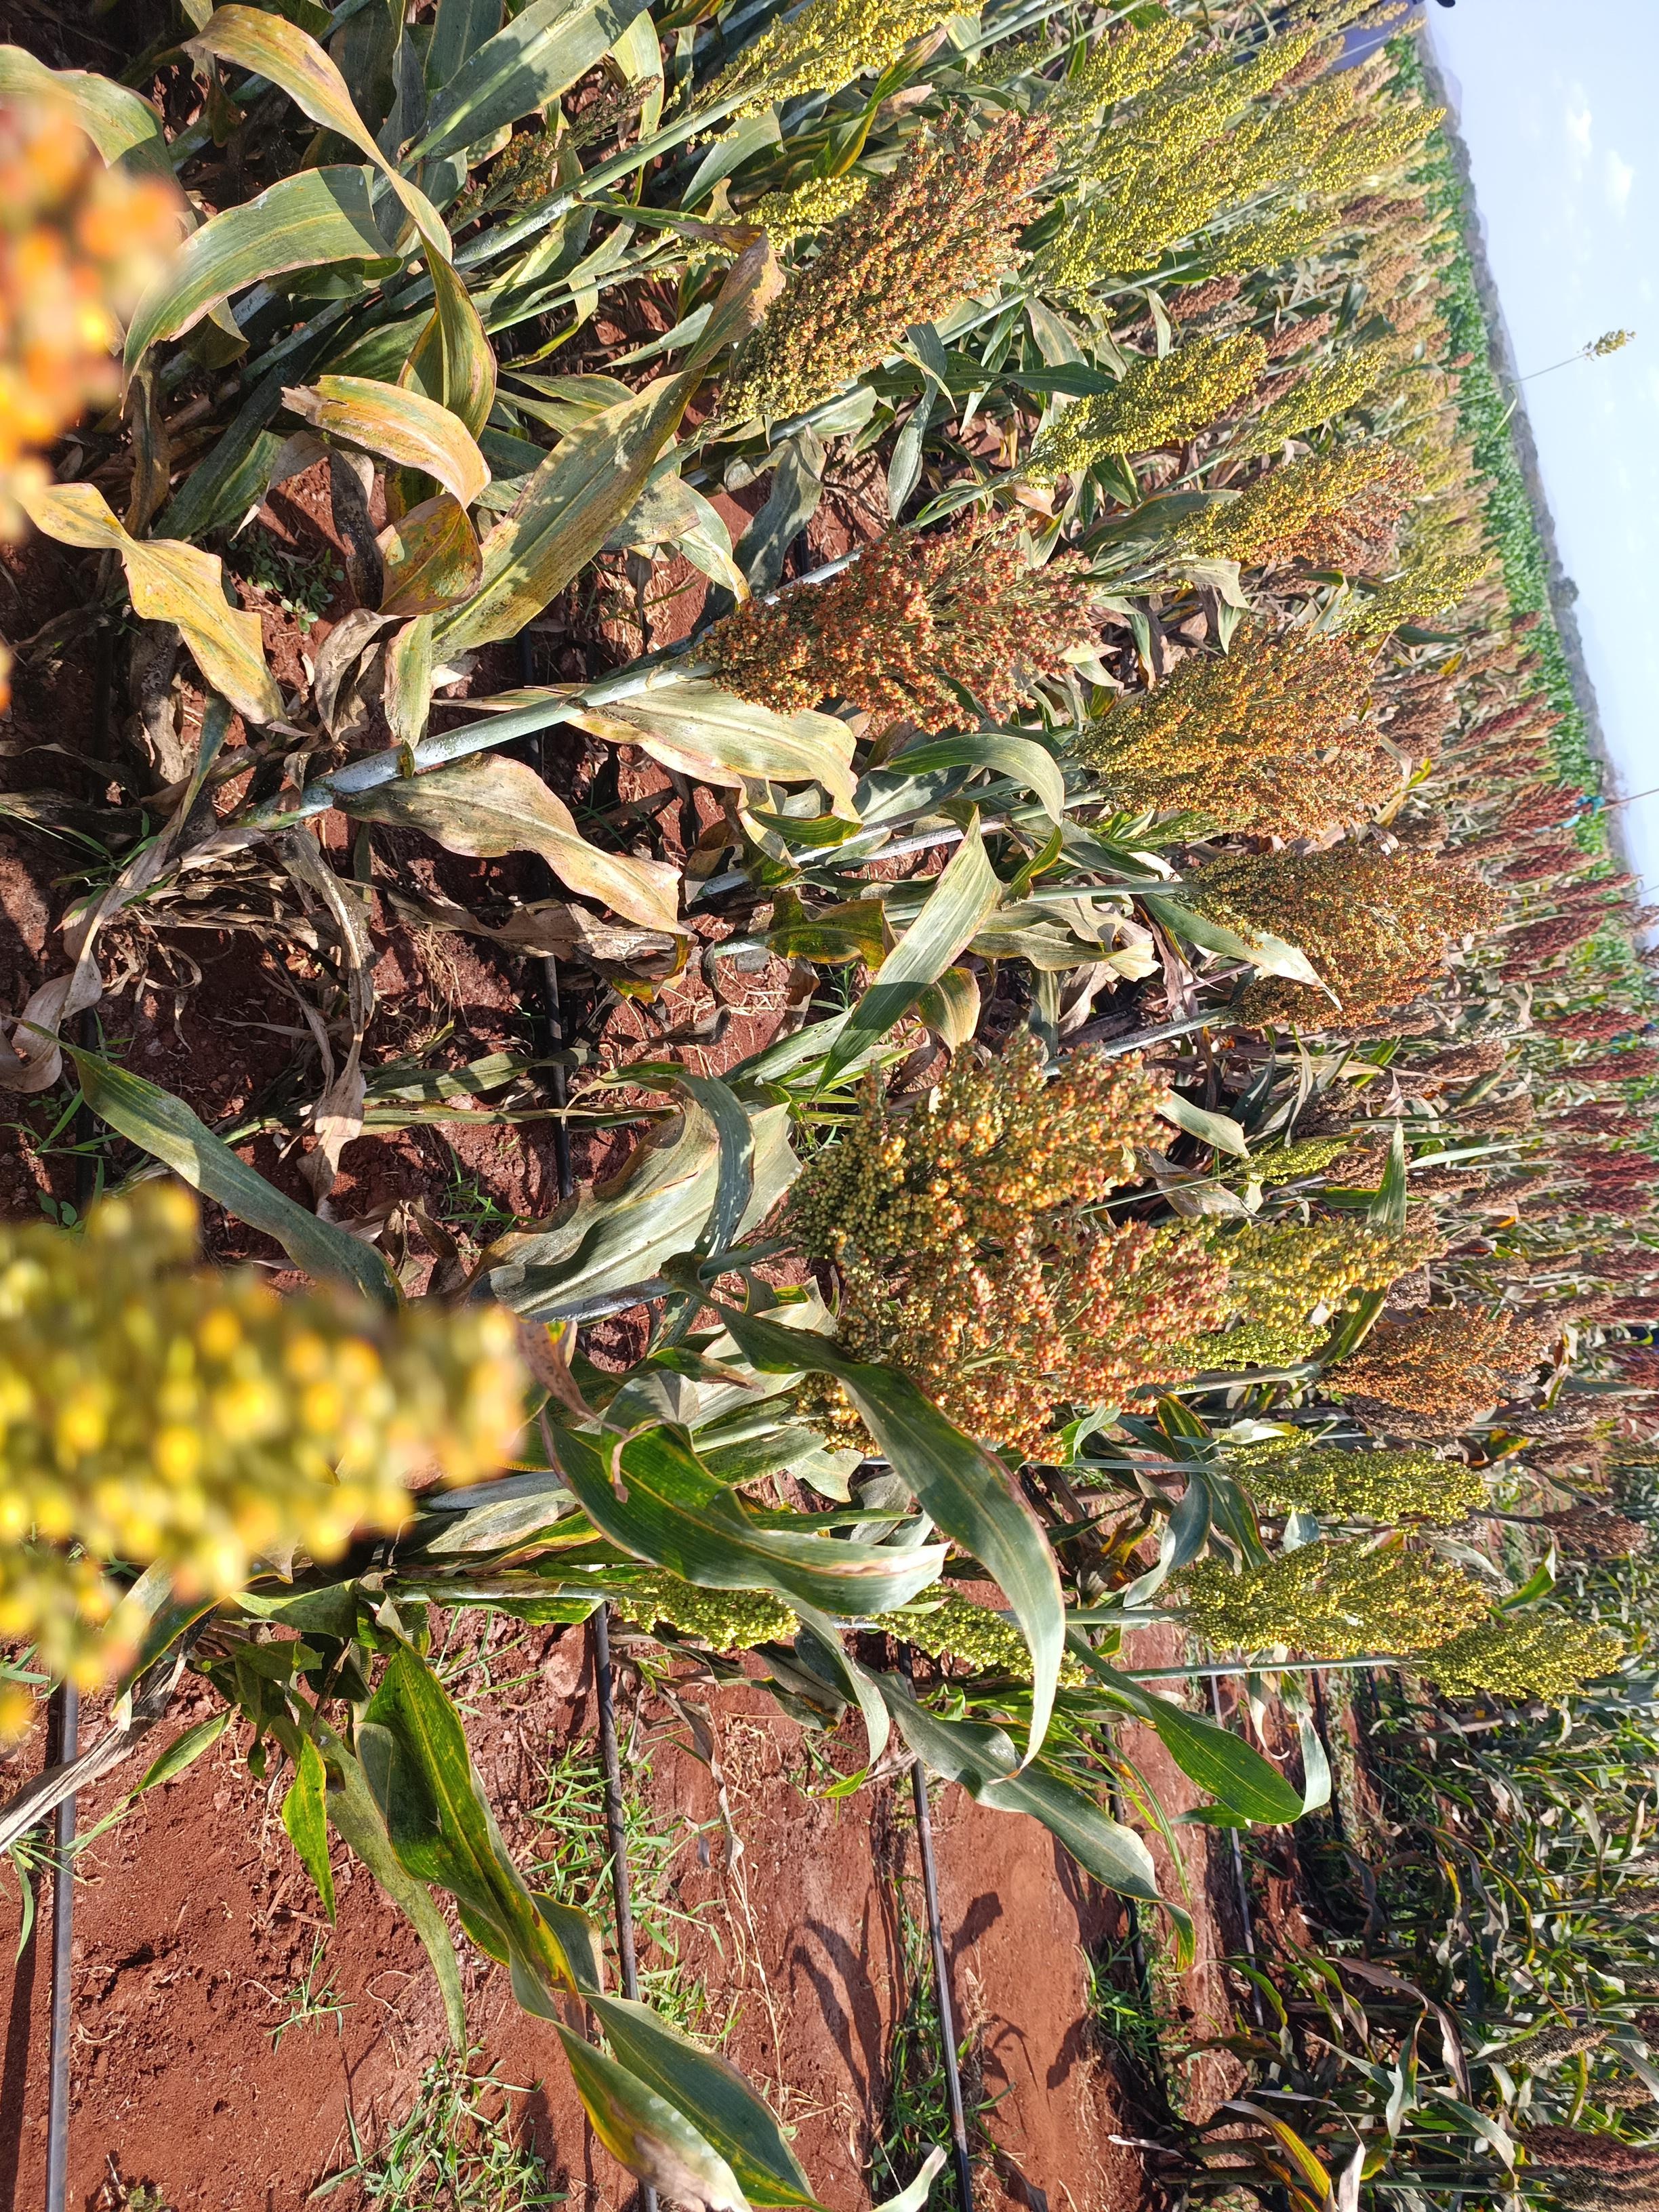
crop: sorghum
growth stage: filling grain
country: Kenya
